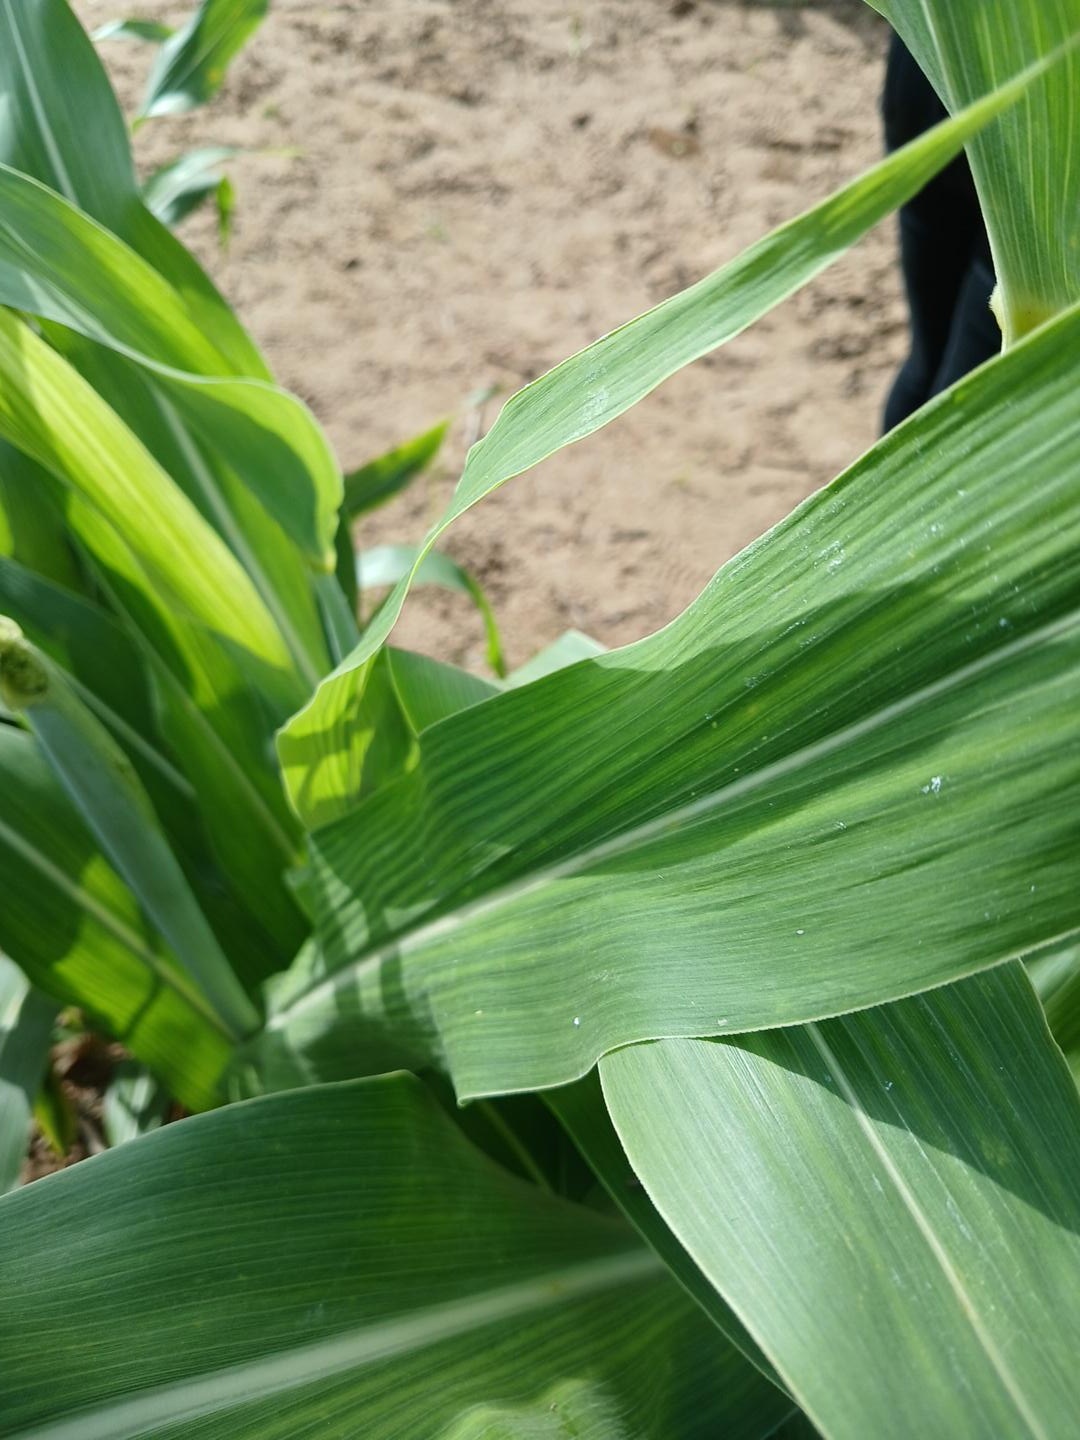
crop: sorghum
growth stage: vegetative
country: Senegal
